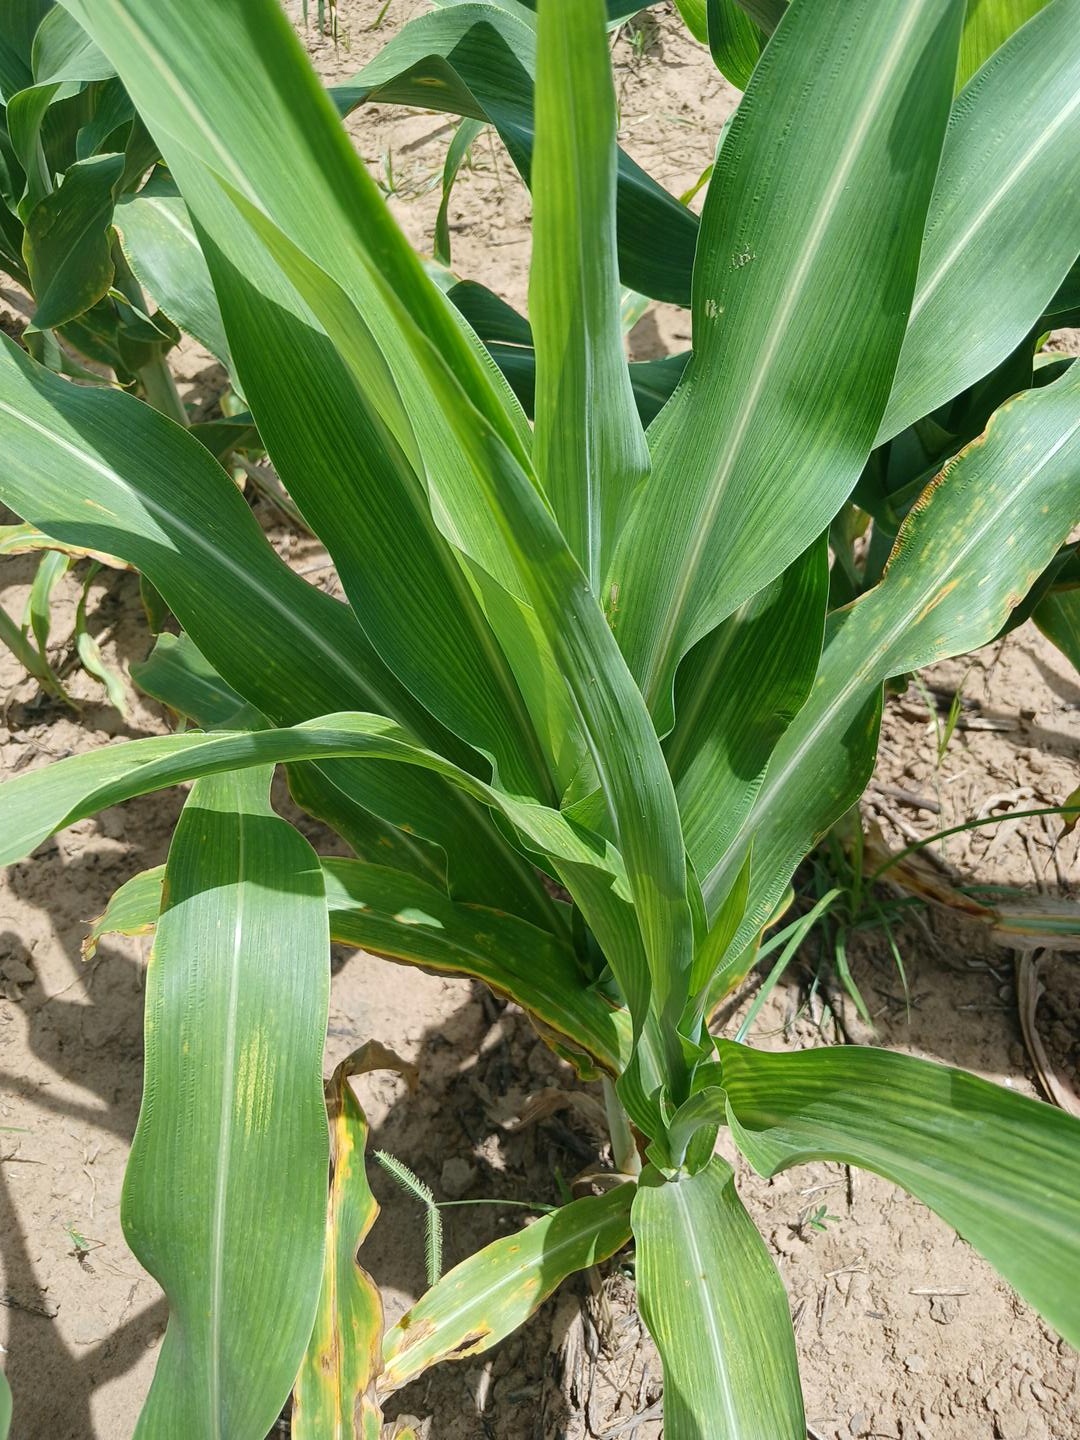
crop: sorghum
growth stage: vegetative
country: Senegal
